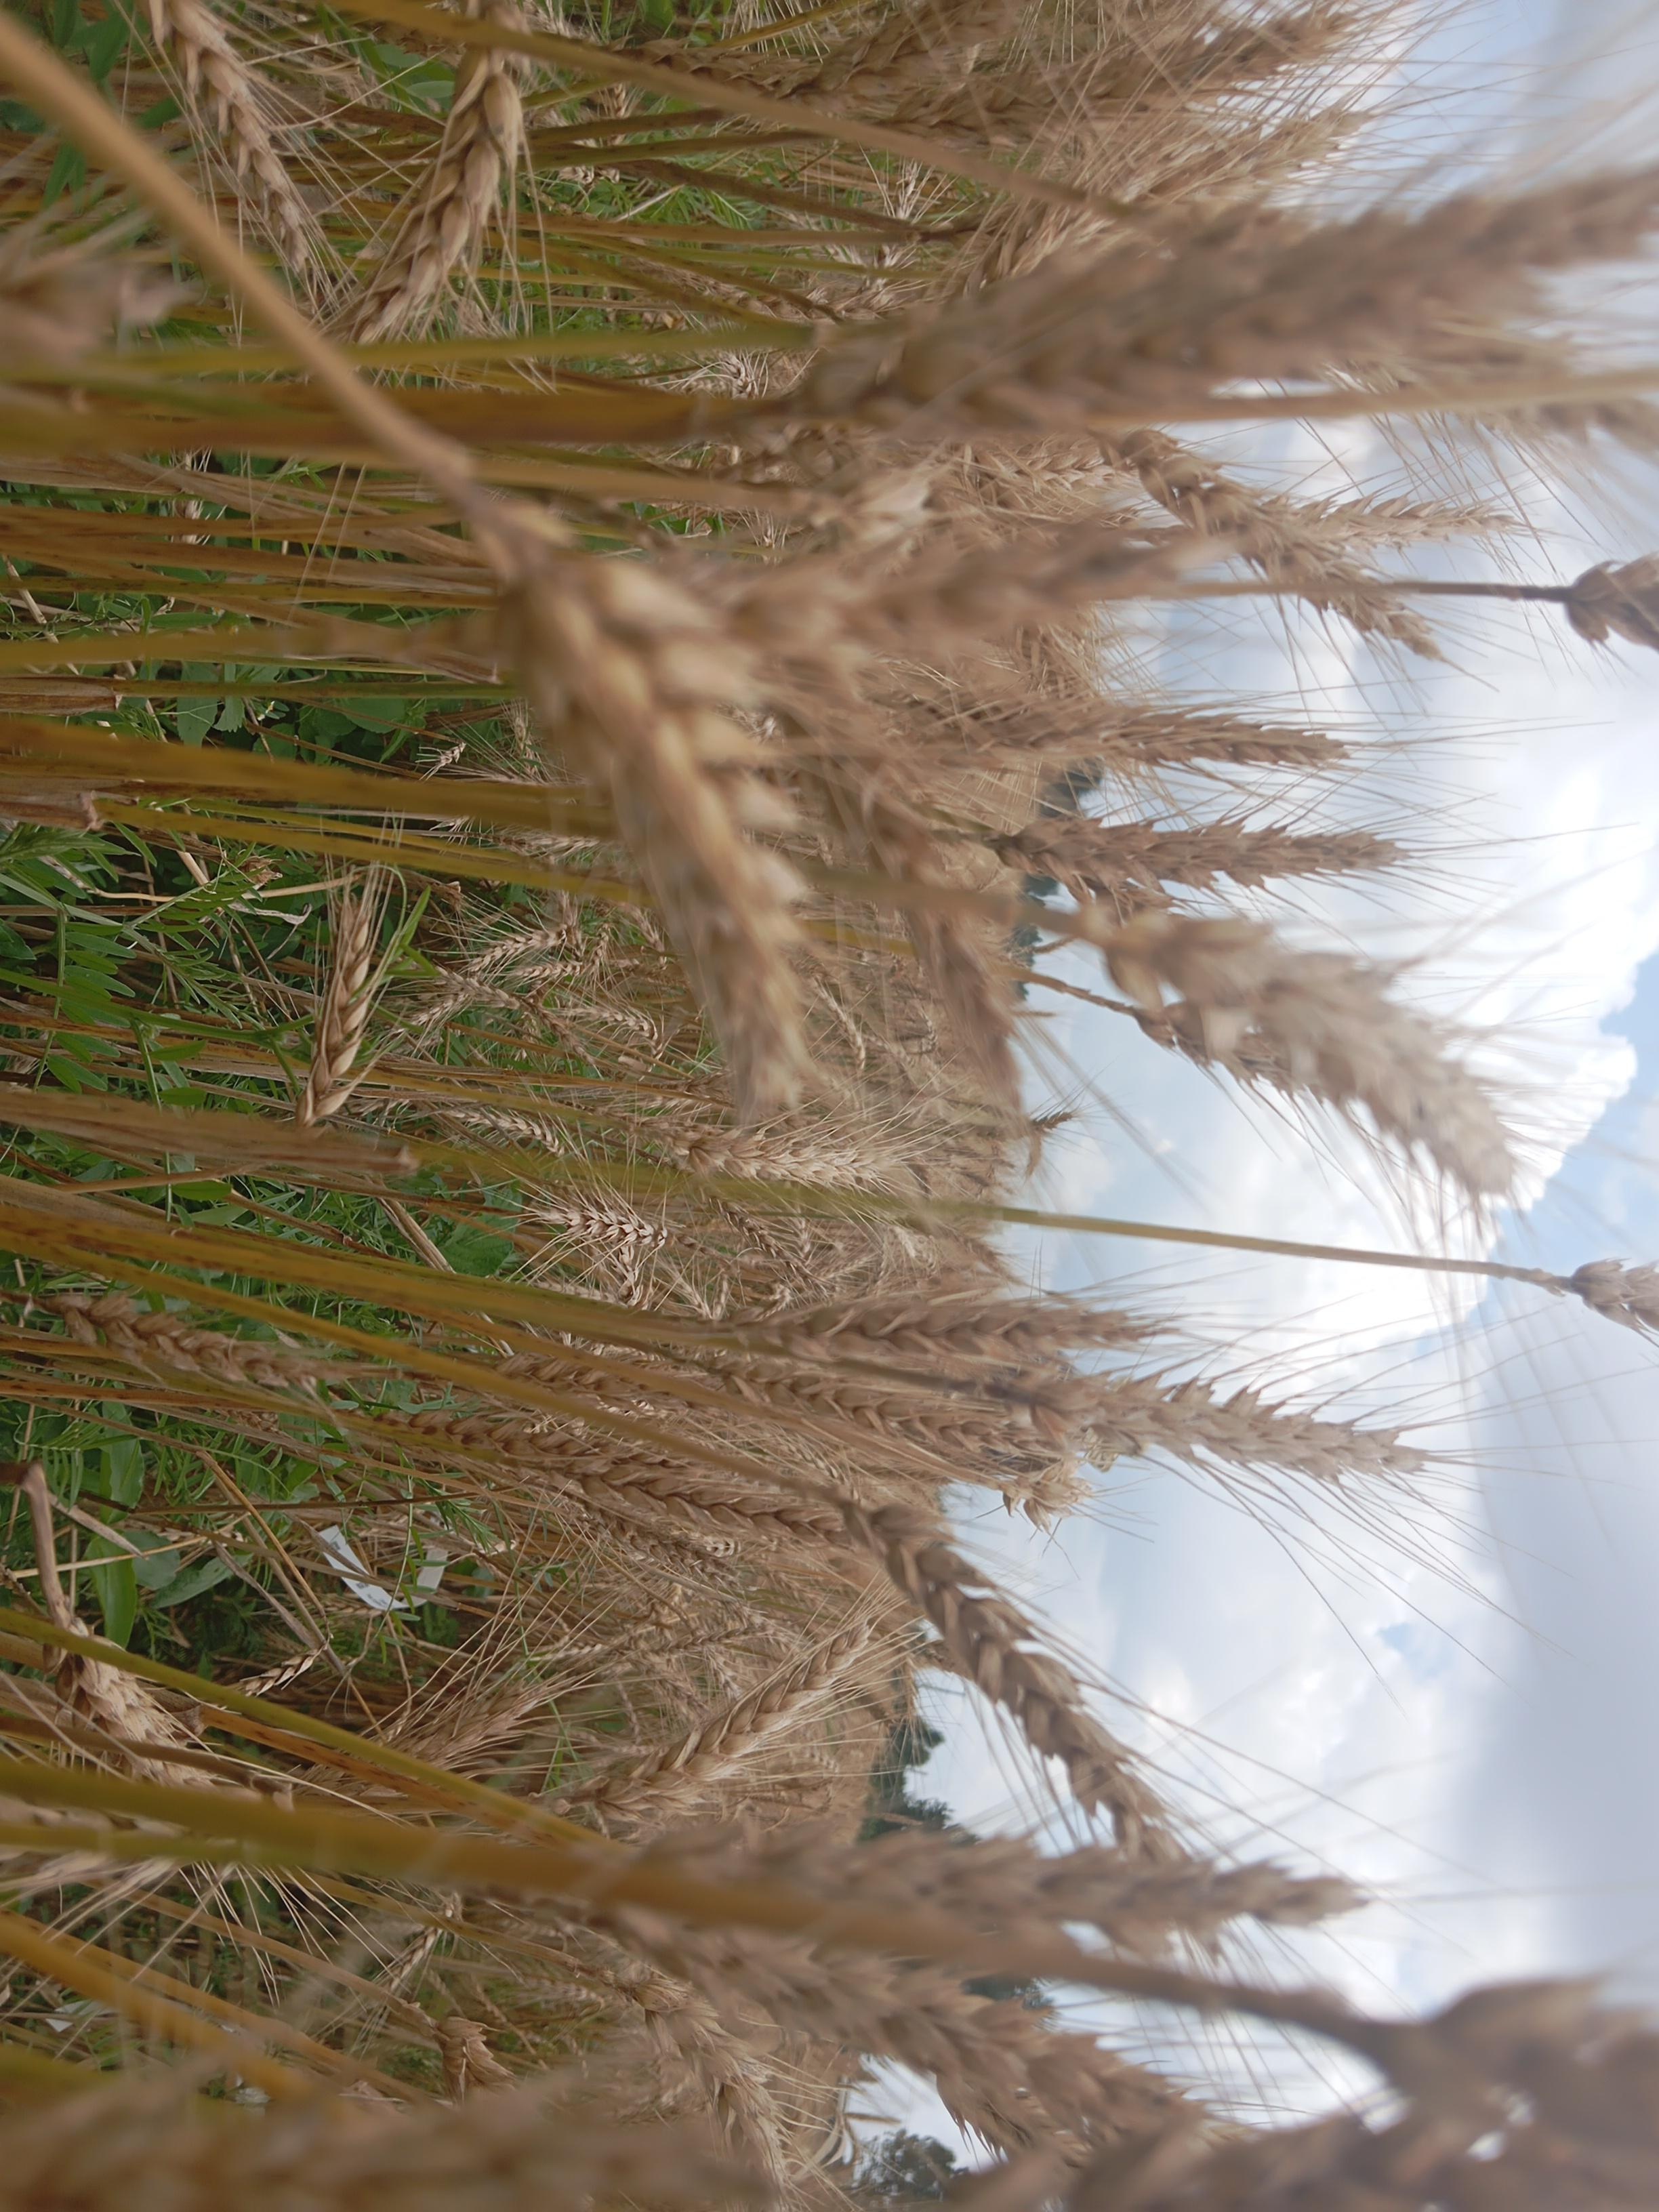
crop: wheat
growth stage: maturity
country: Kenya
